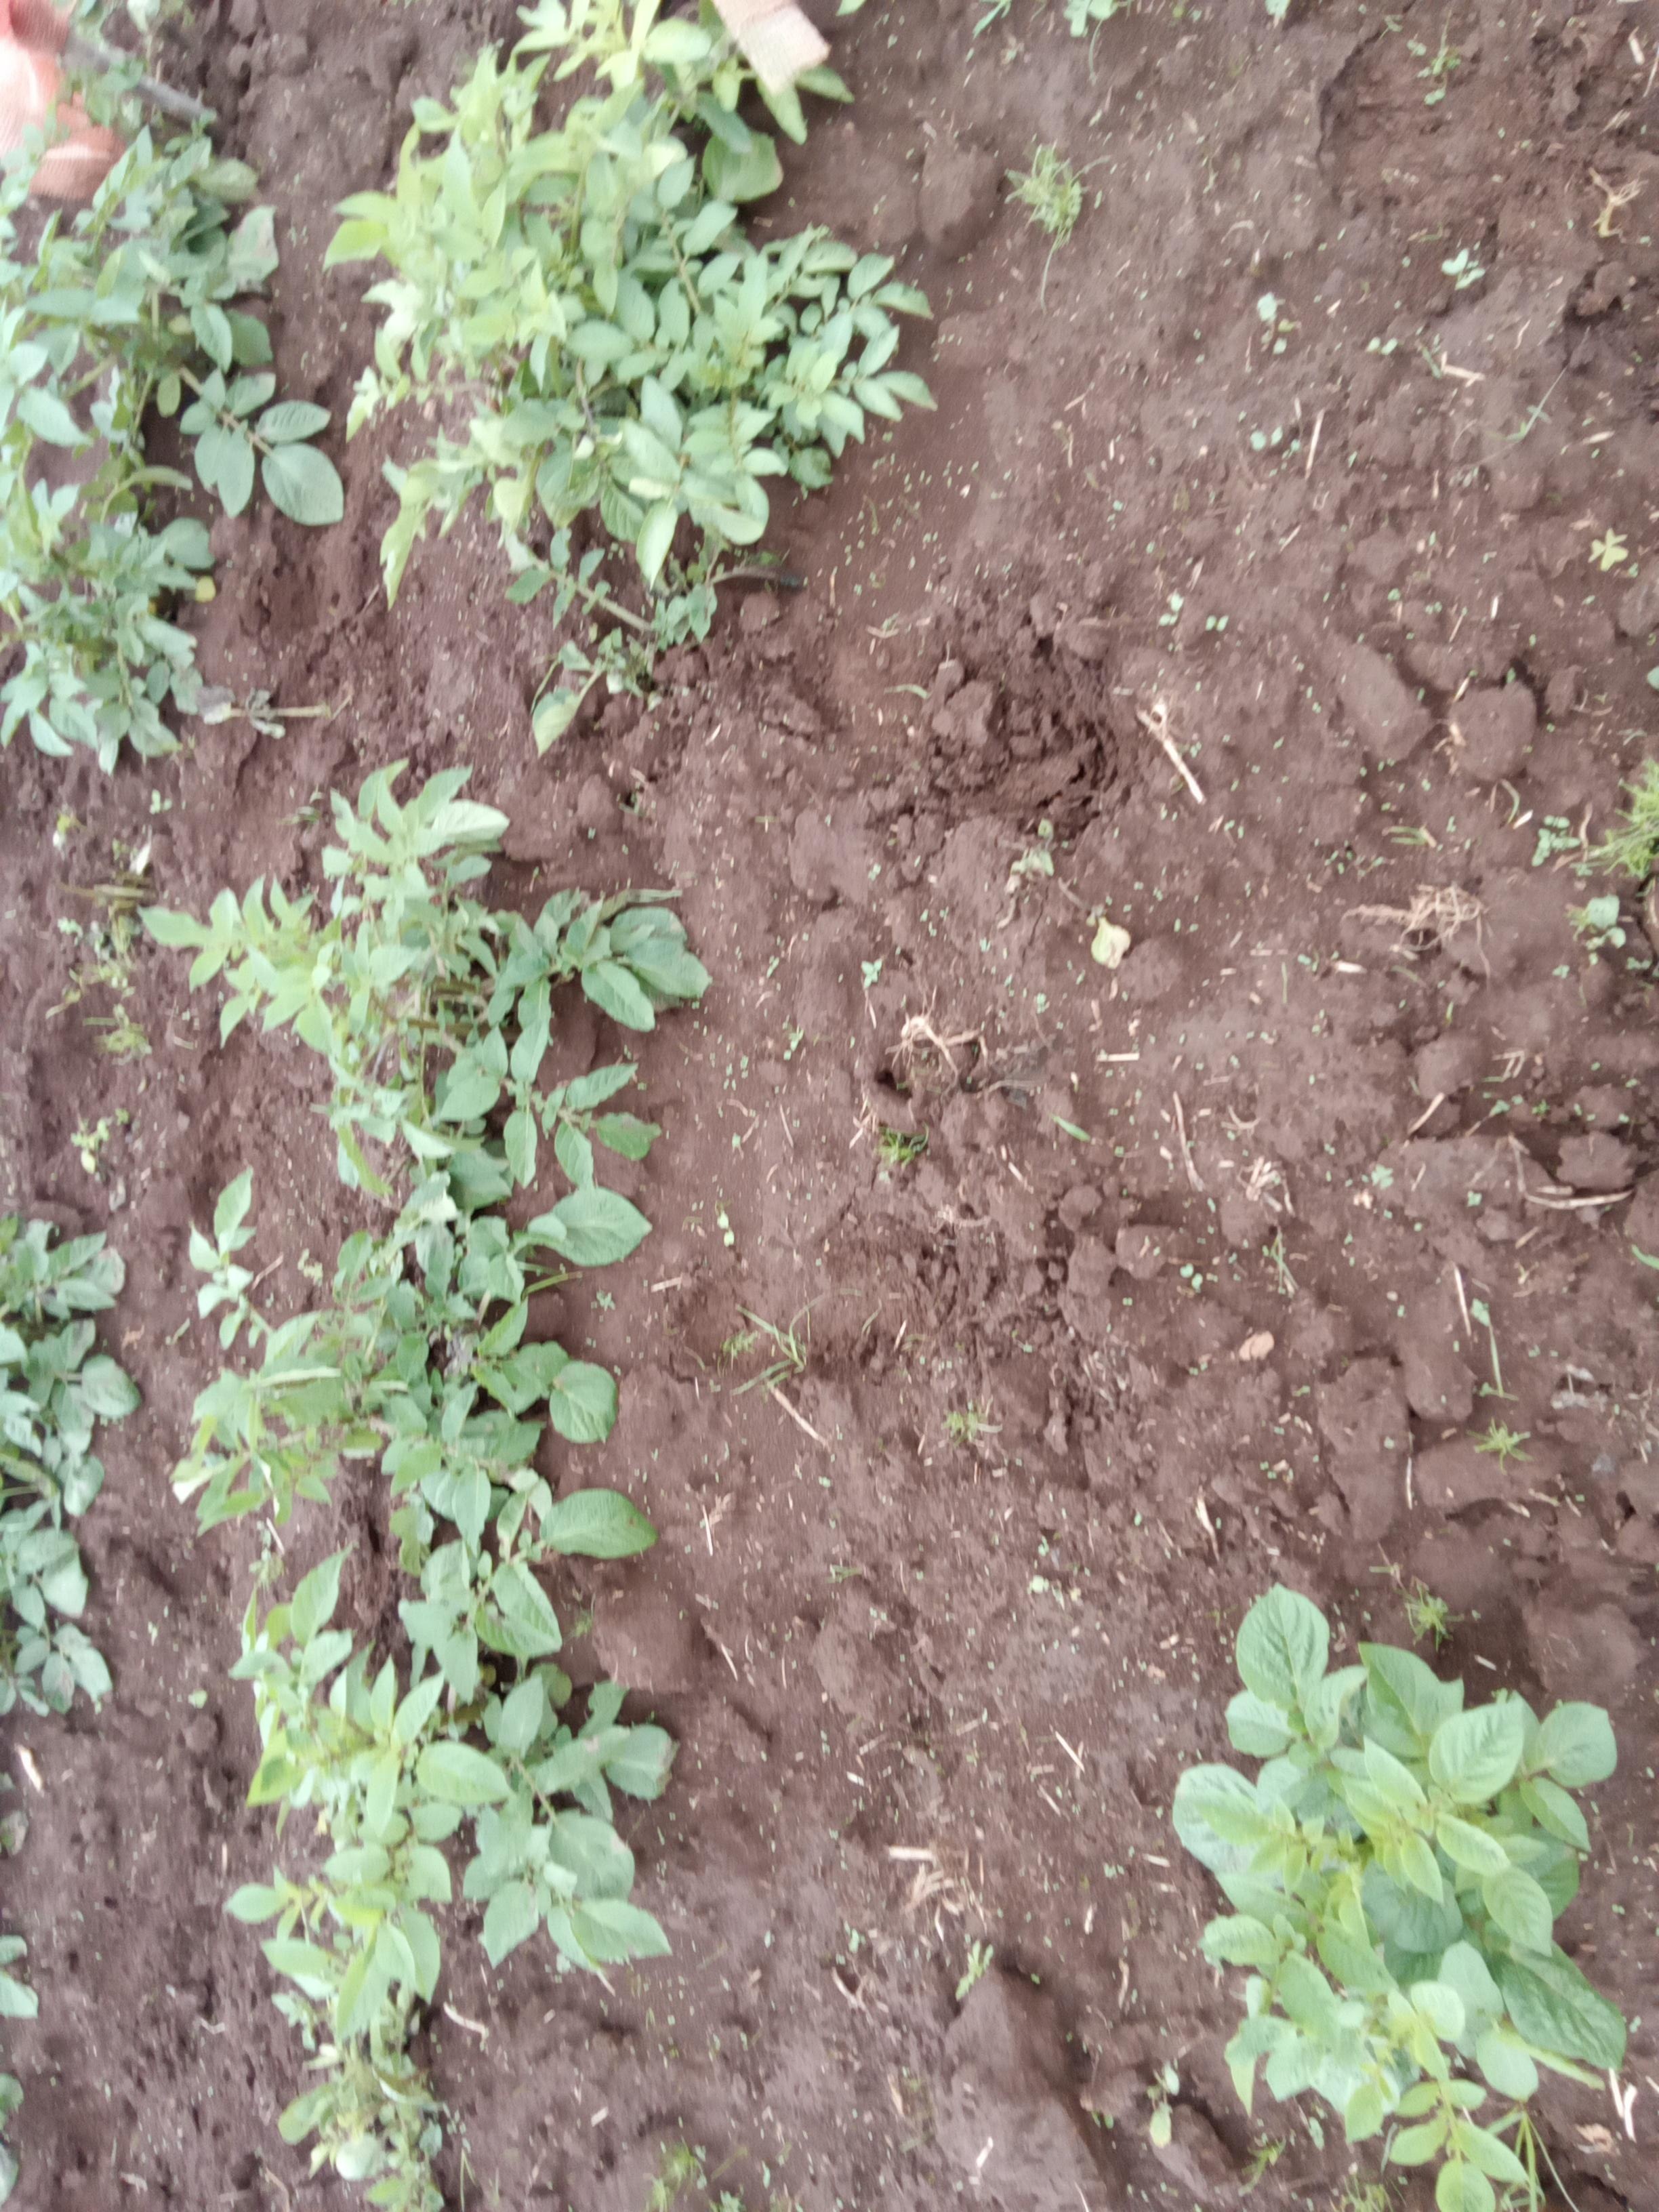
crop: potato
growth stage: vegetative
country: Kenya
